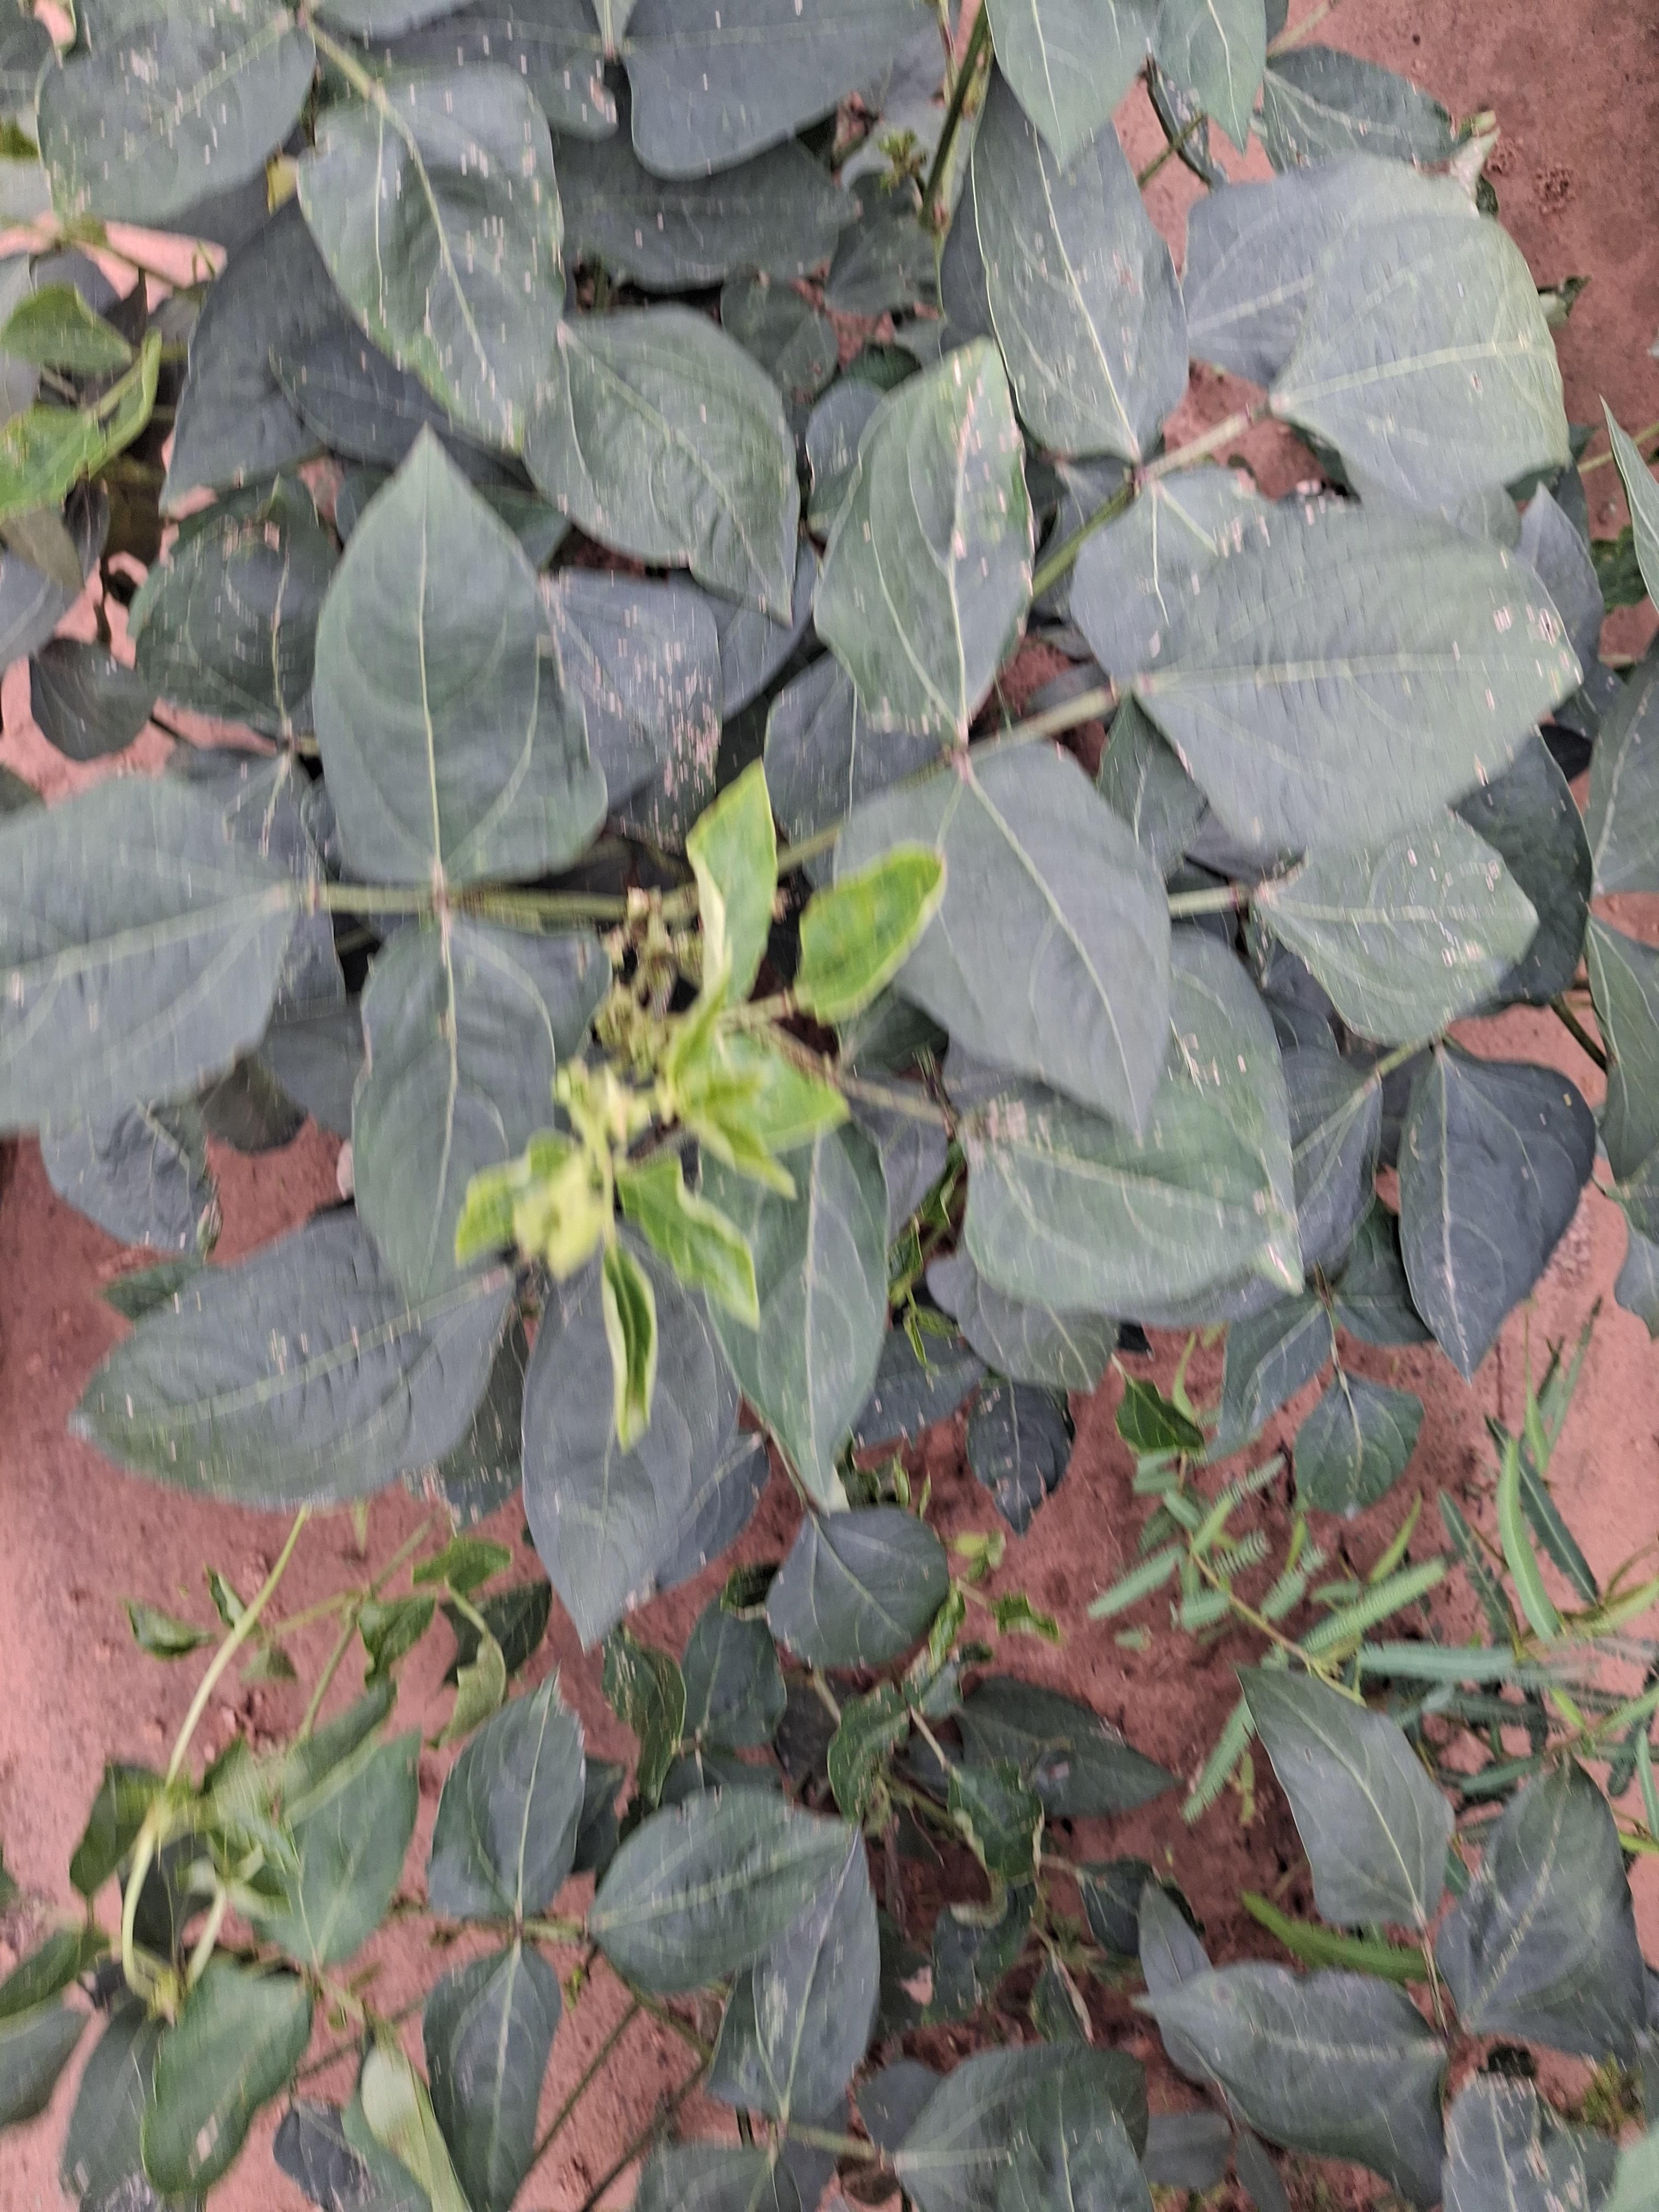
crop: cowpea
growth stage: flowering
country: Nigeria
